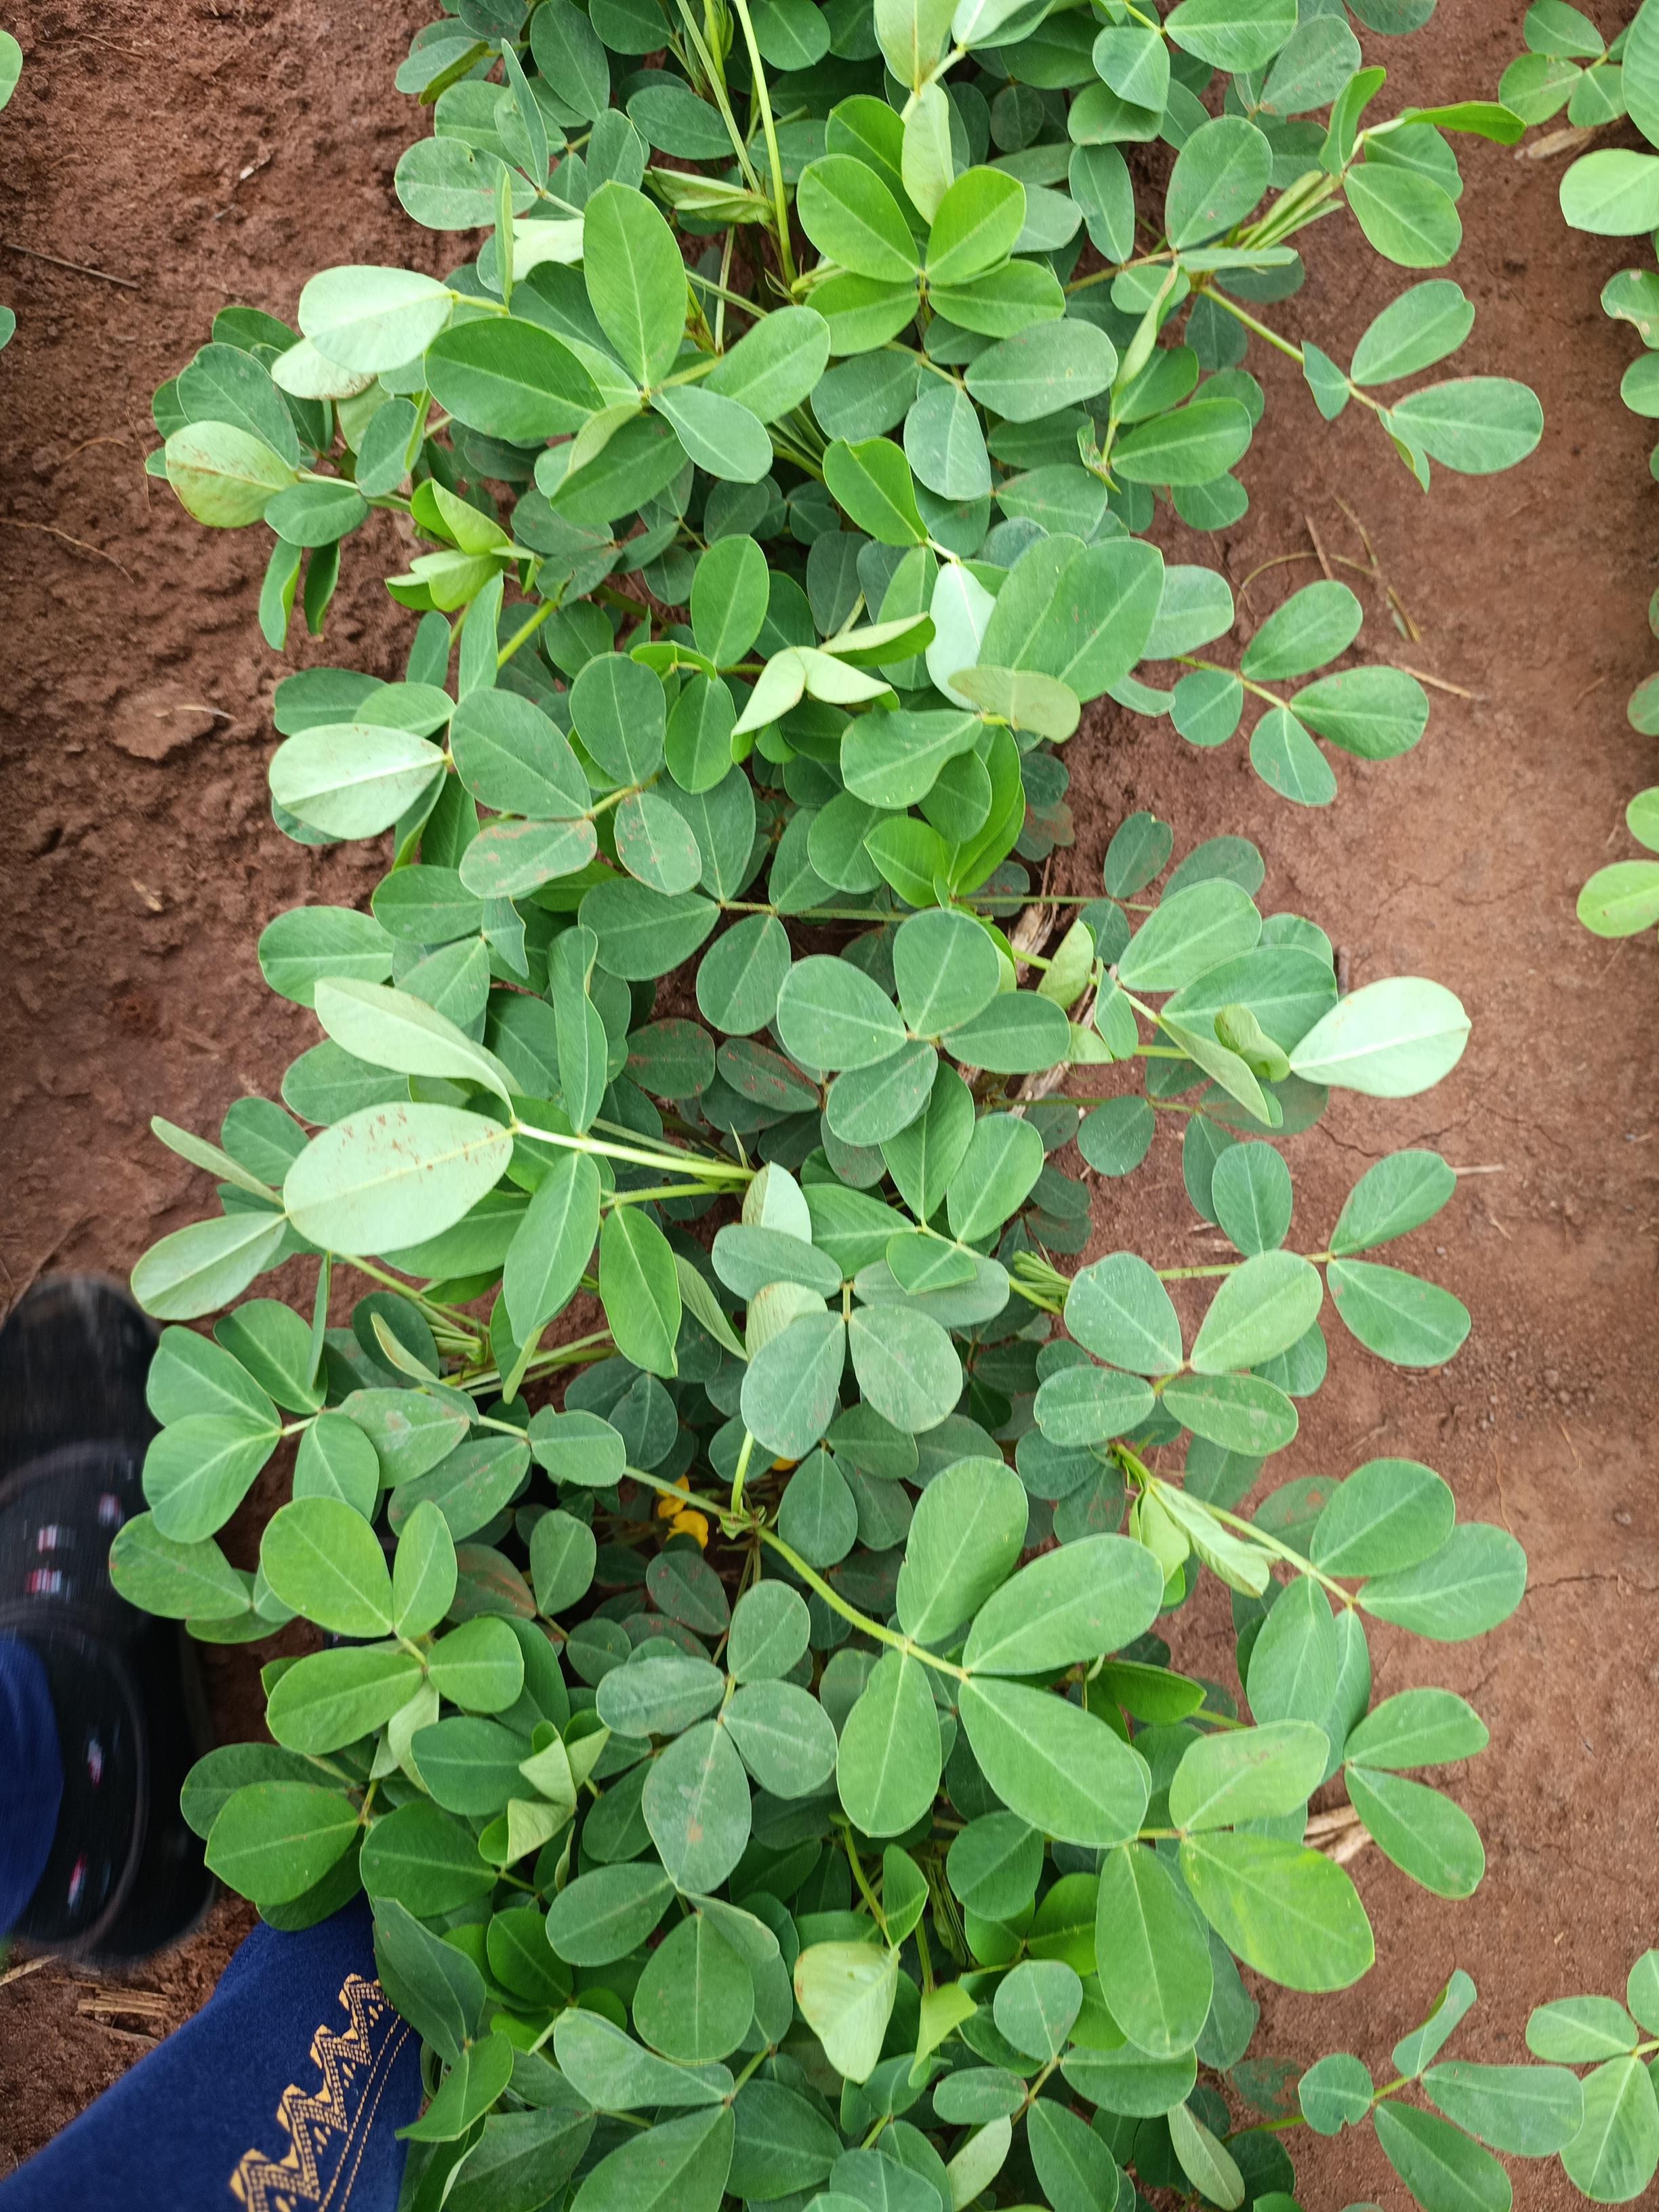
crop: groundnut
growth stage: flowering
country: Kenya
